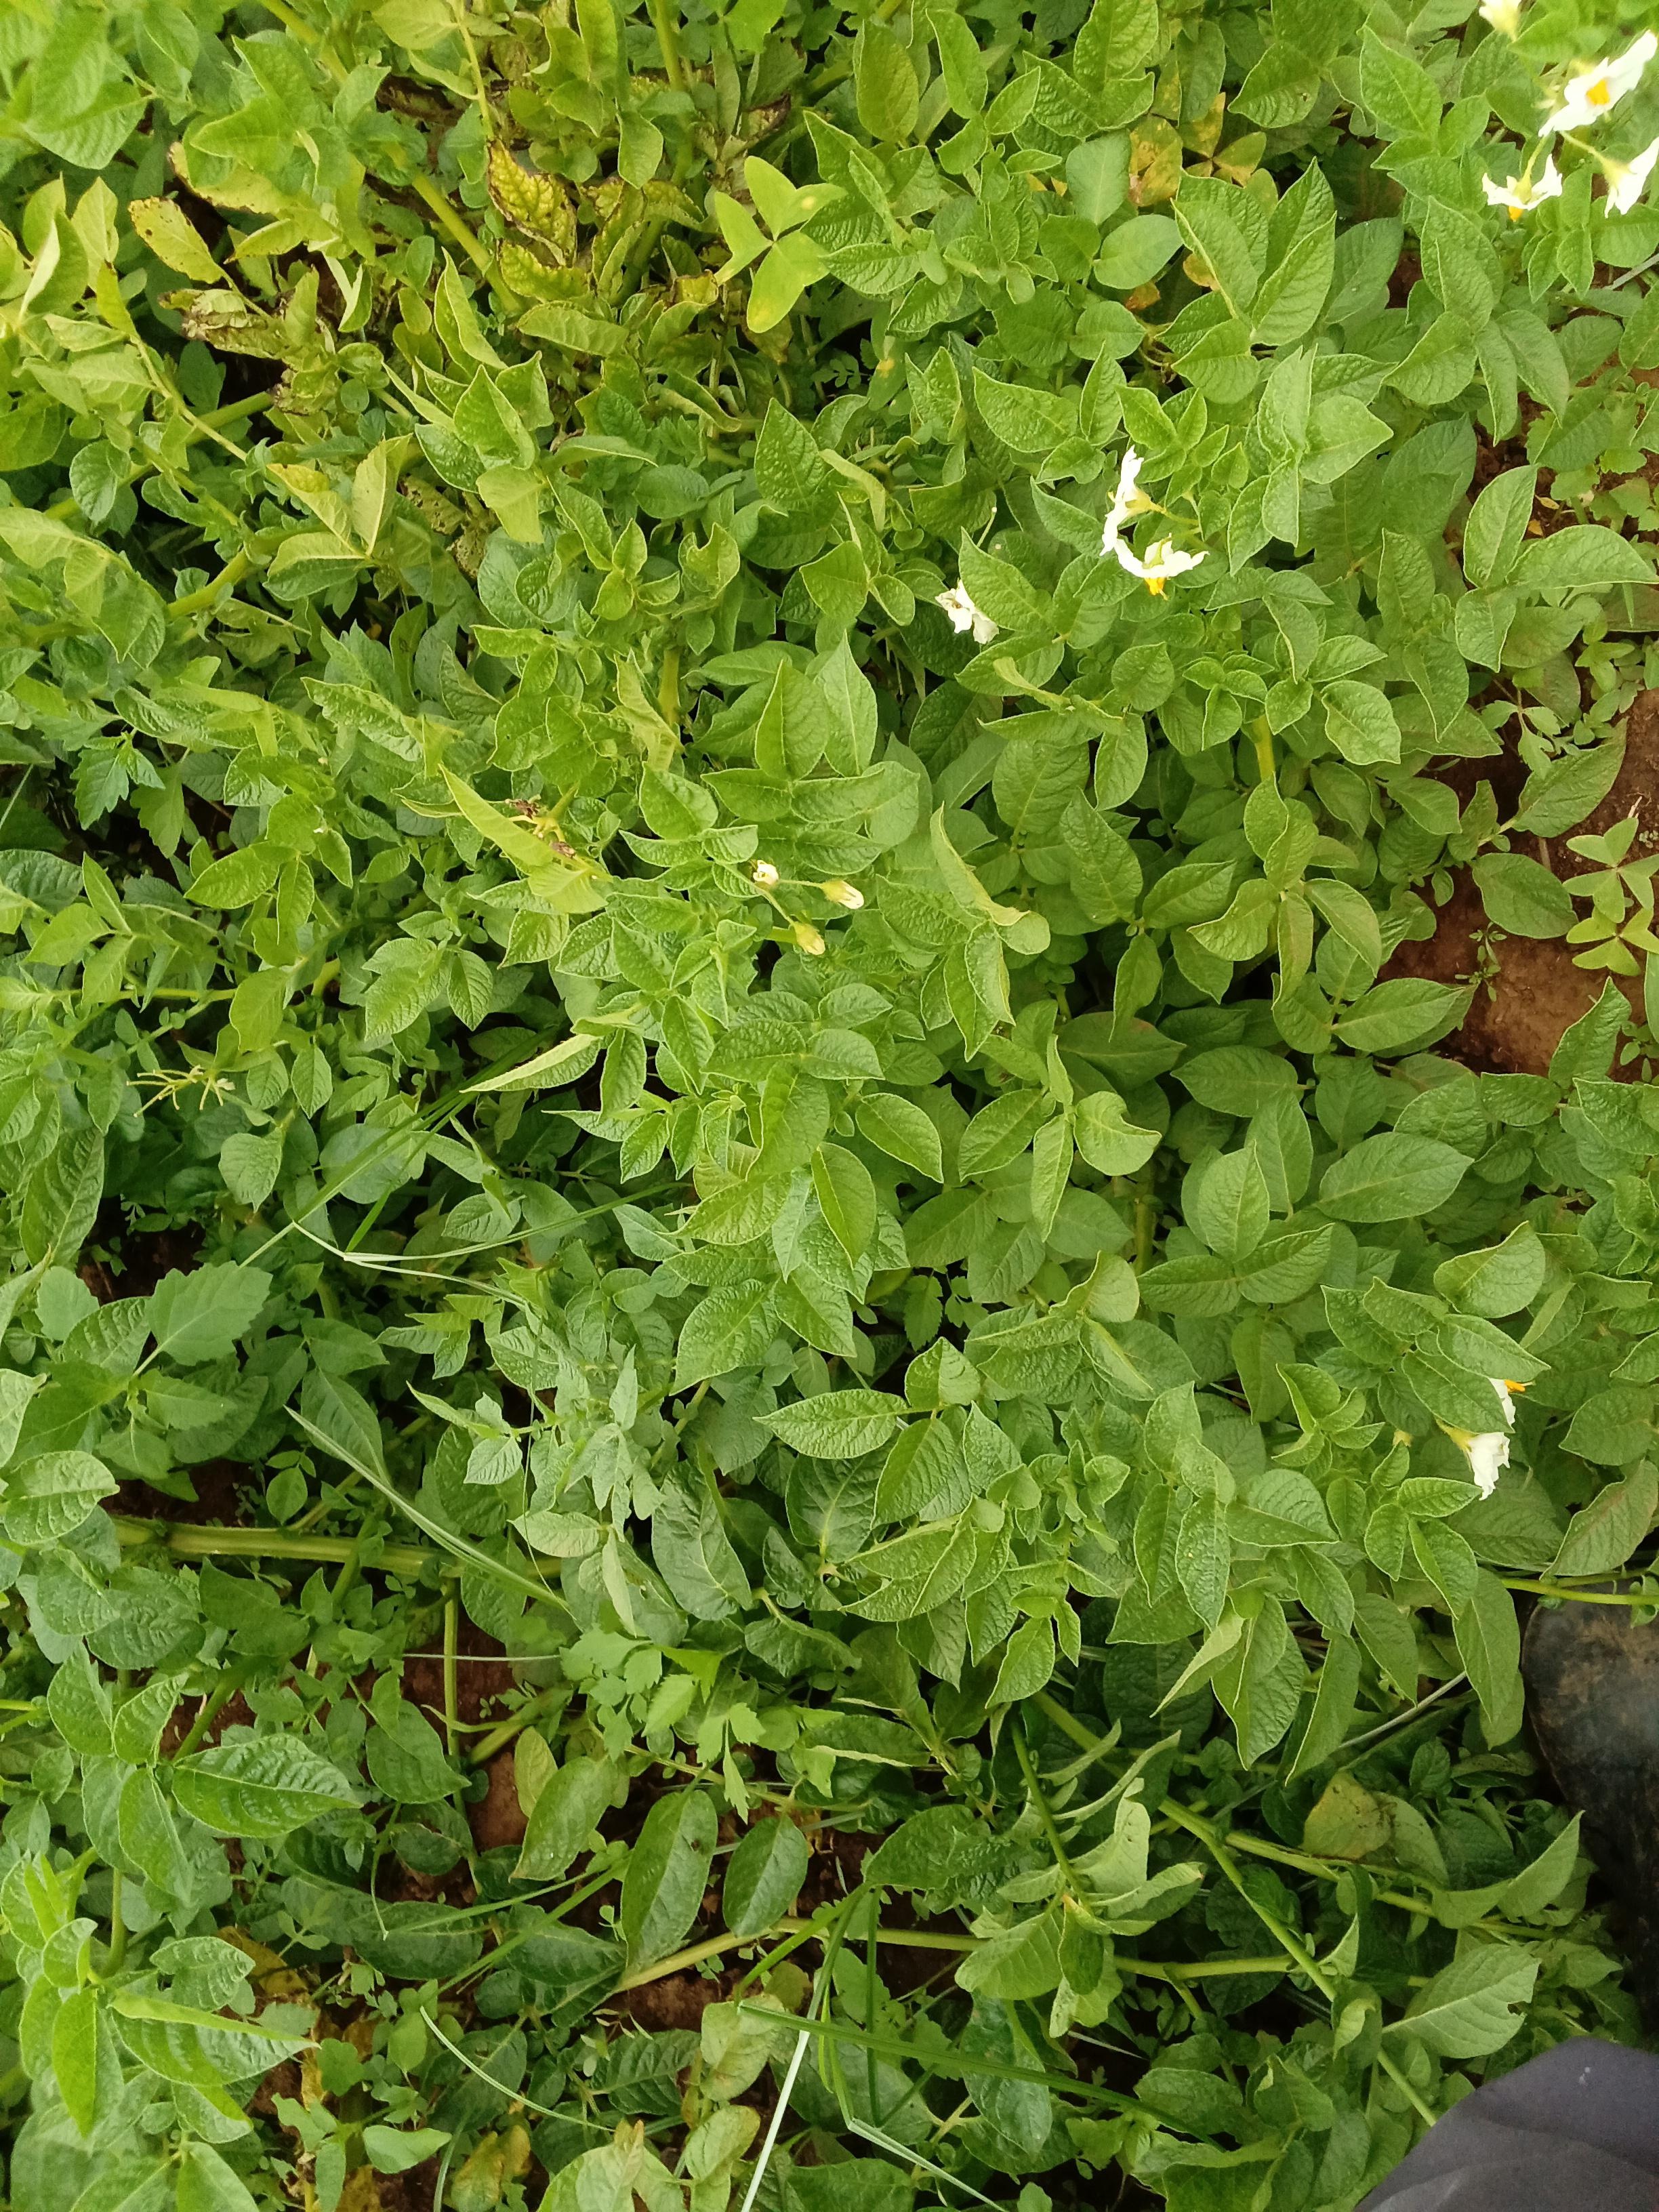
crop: potato
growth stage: flowering
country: Kenya
